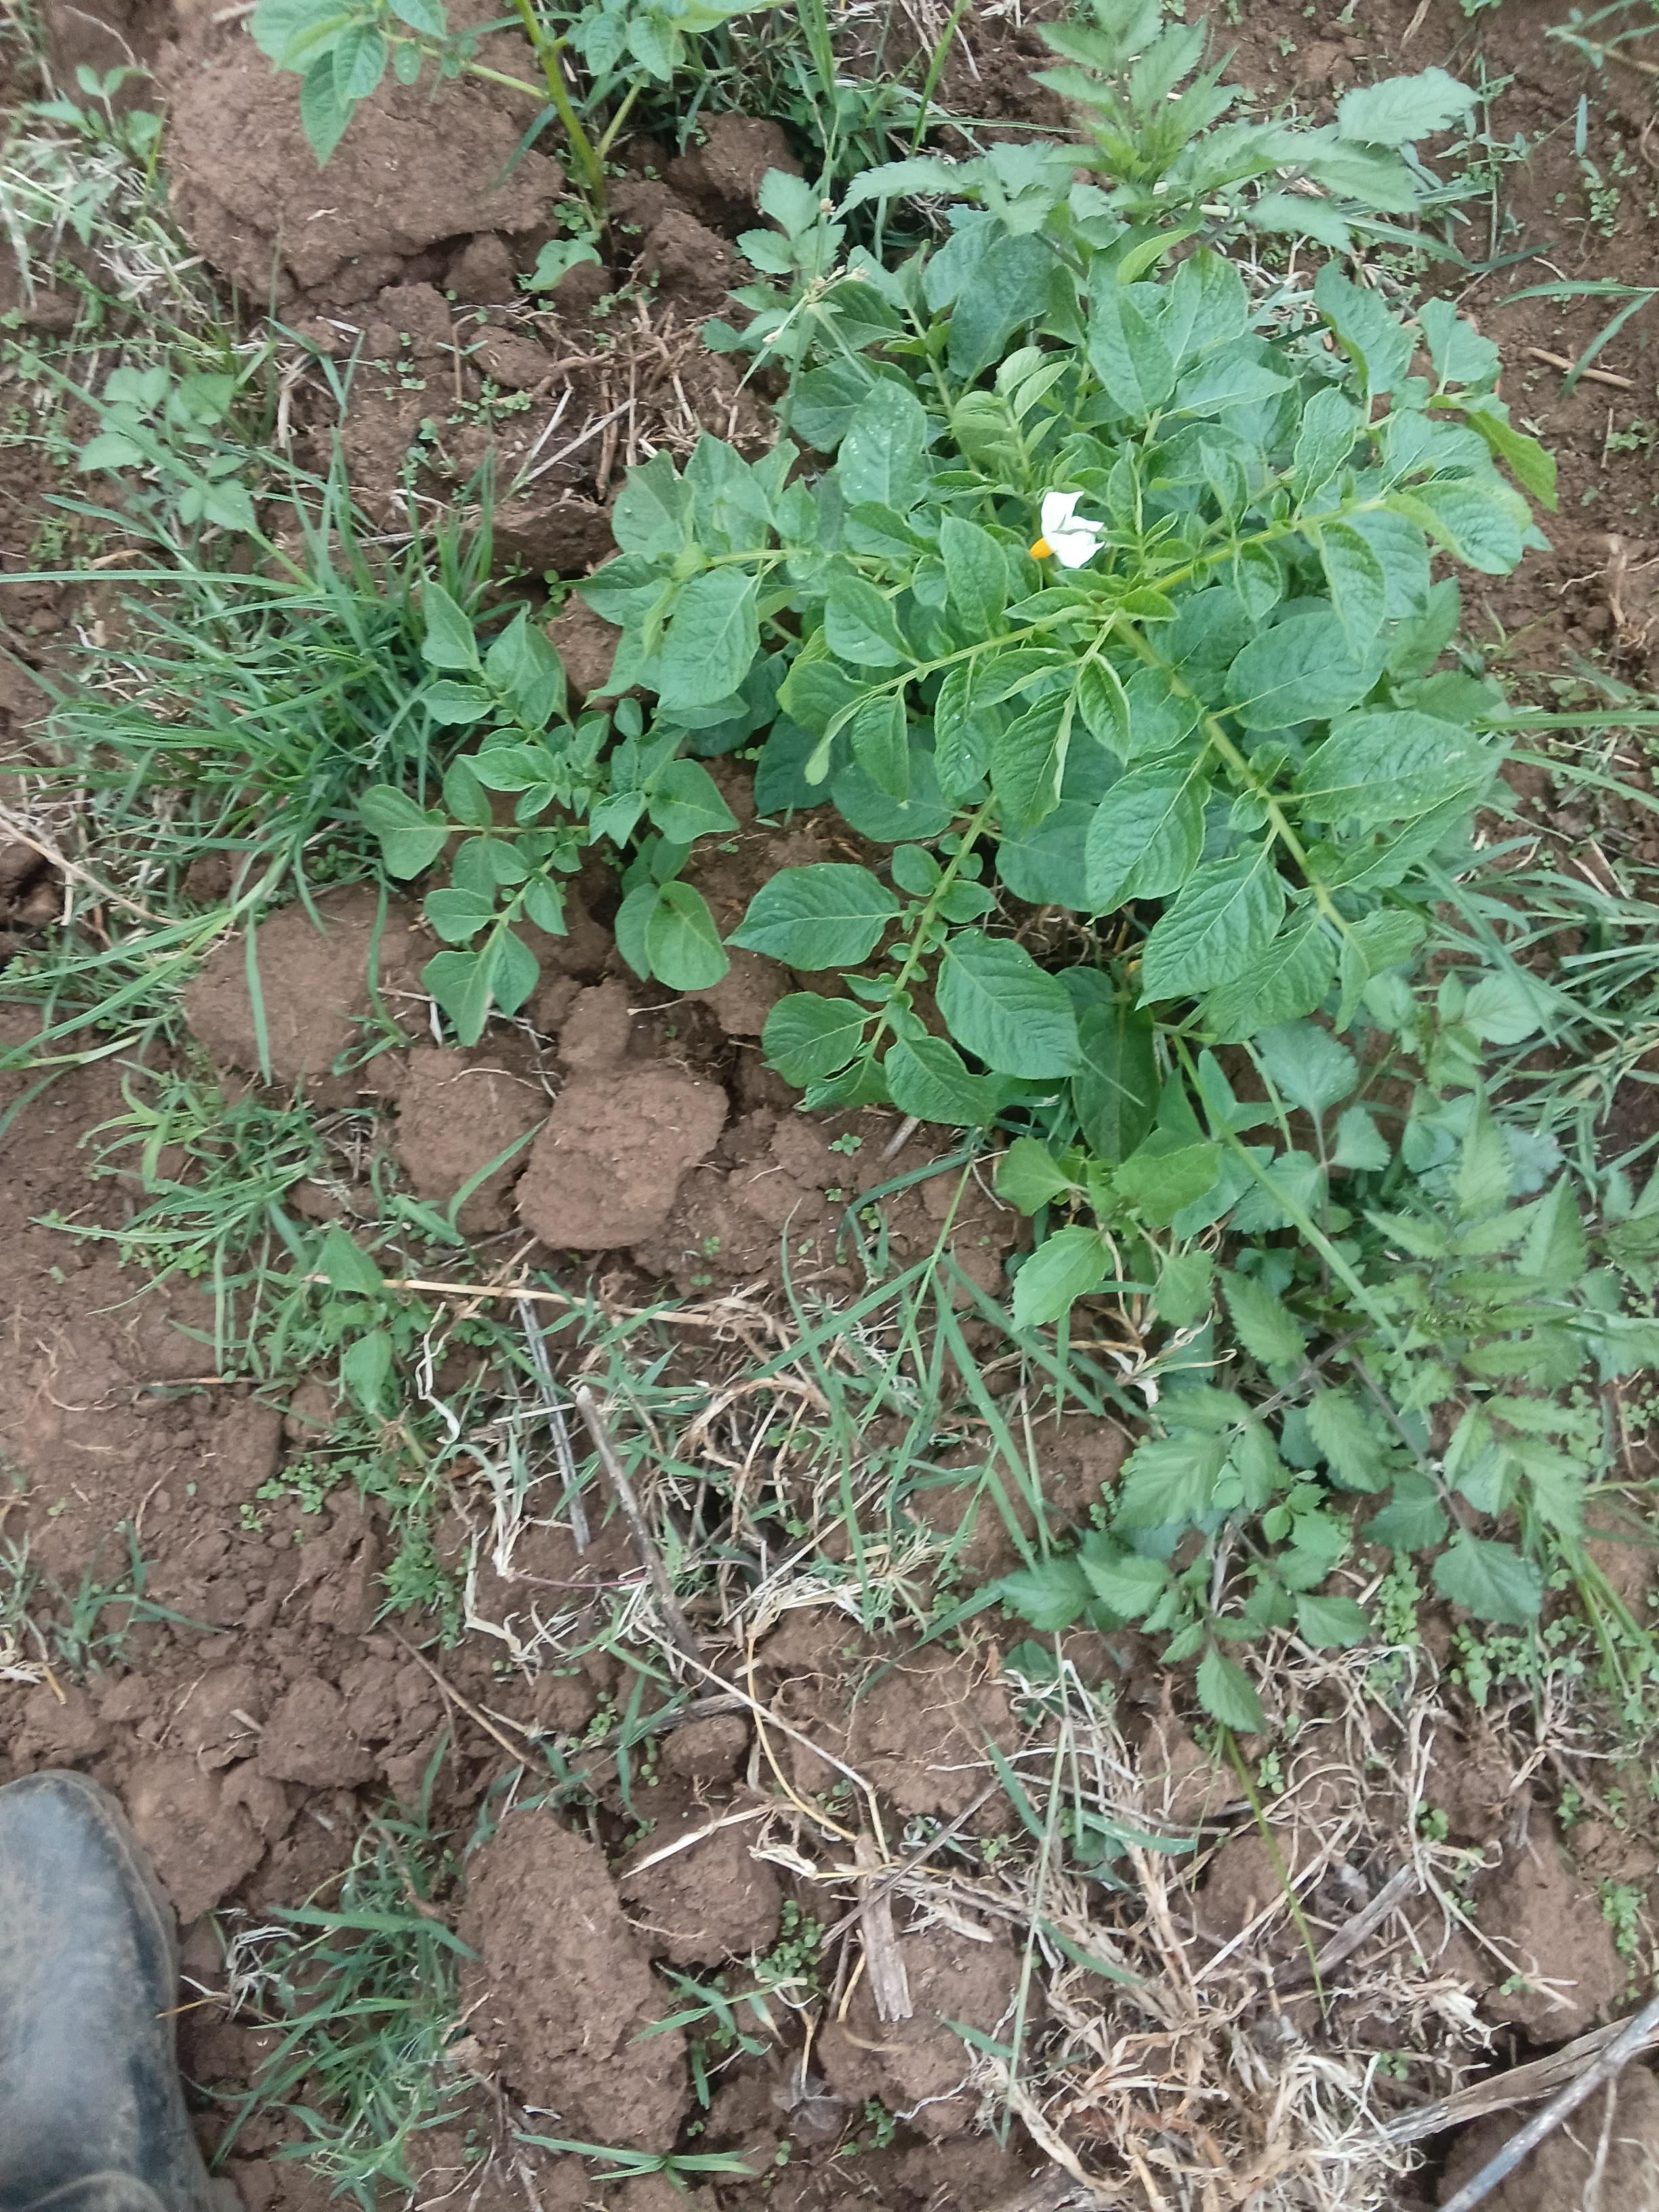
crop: potato
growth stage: vegetative
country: Kenya
